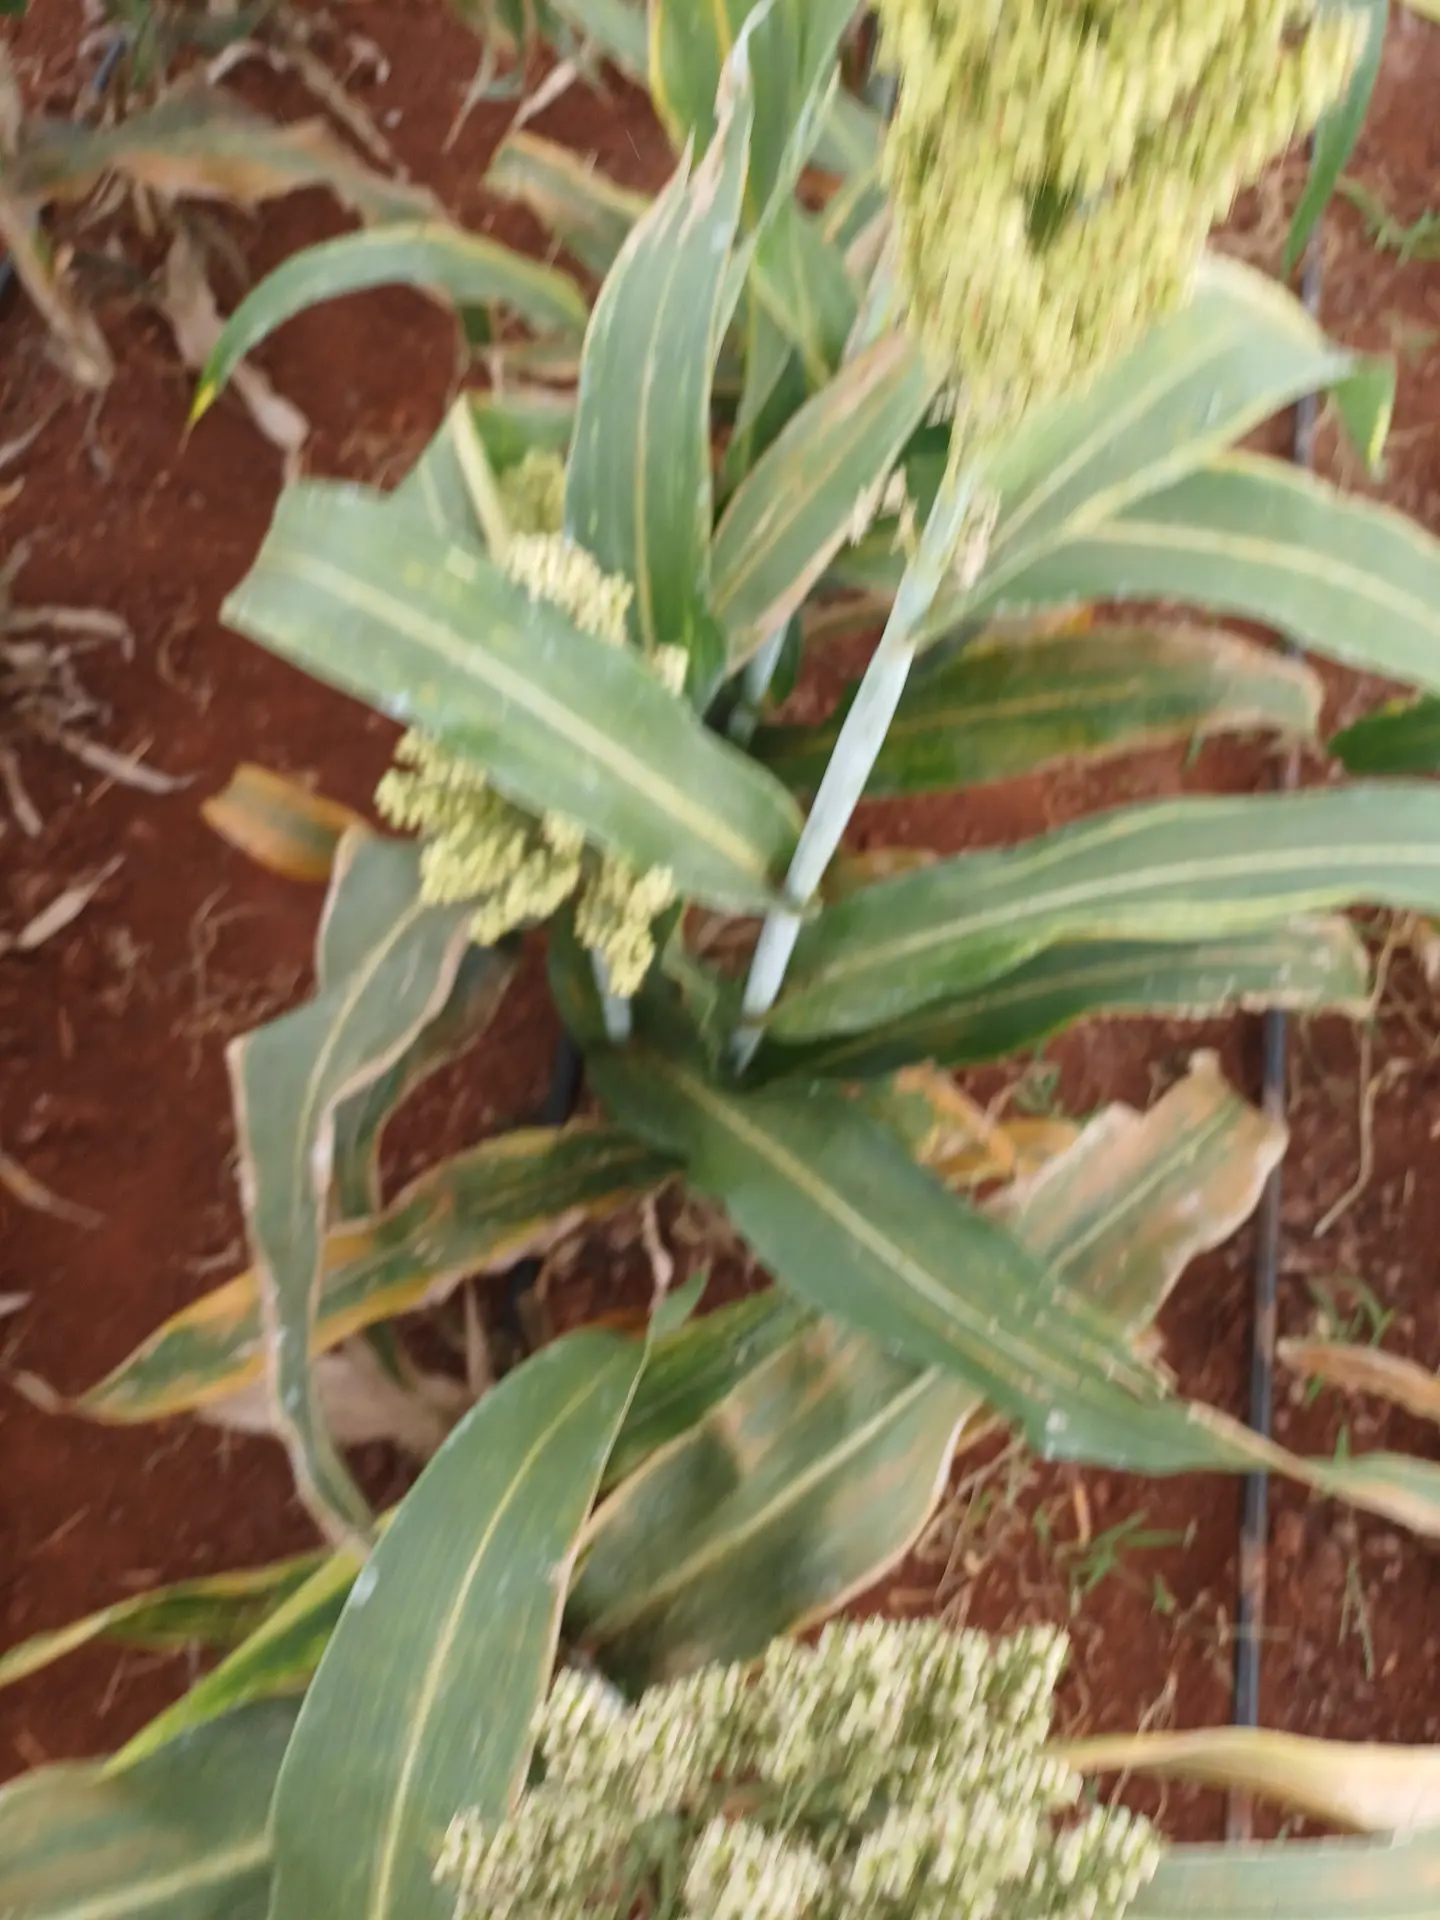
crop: sorghum
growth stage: filling grain
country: Kenya
